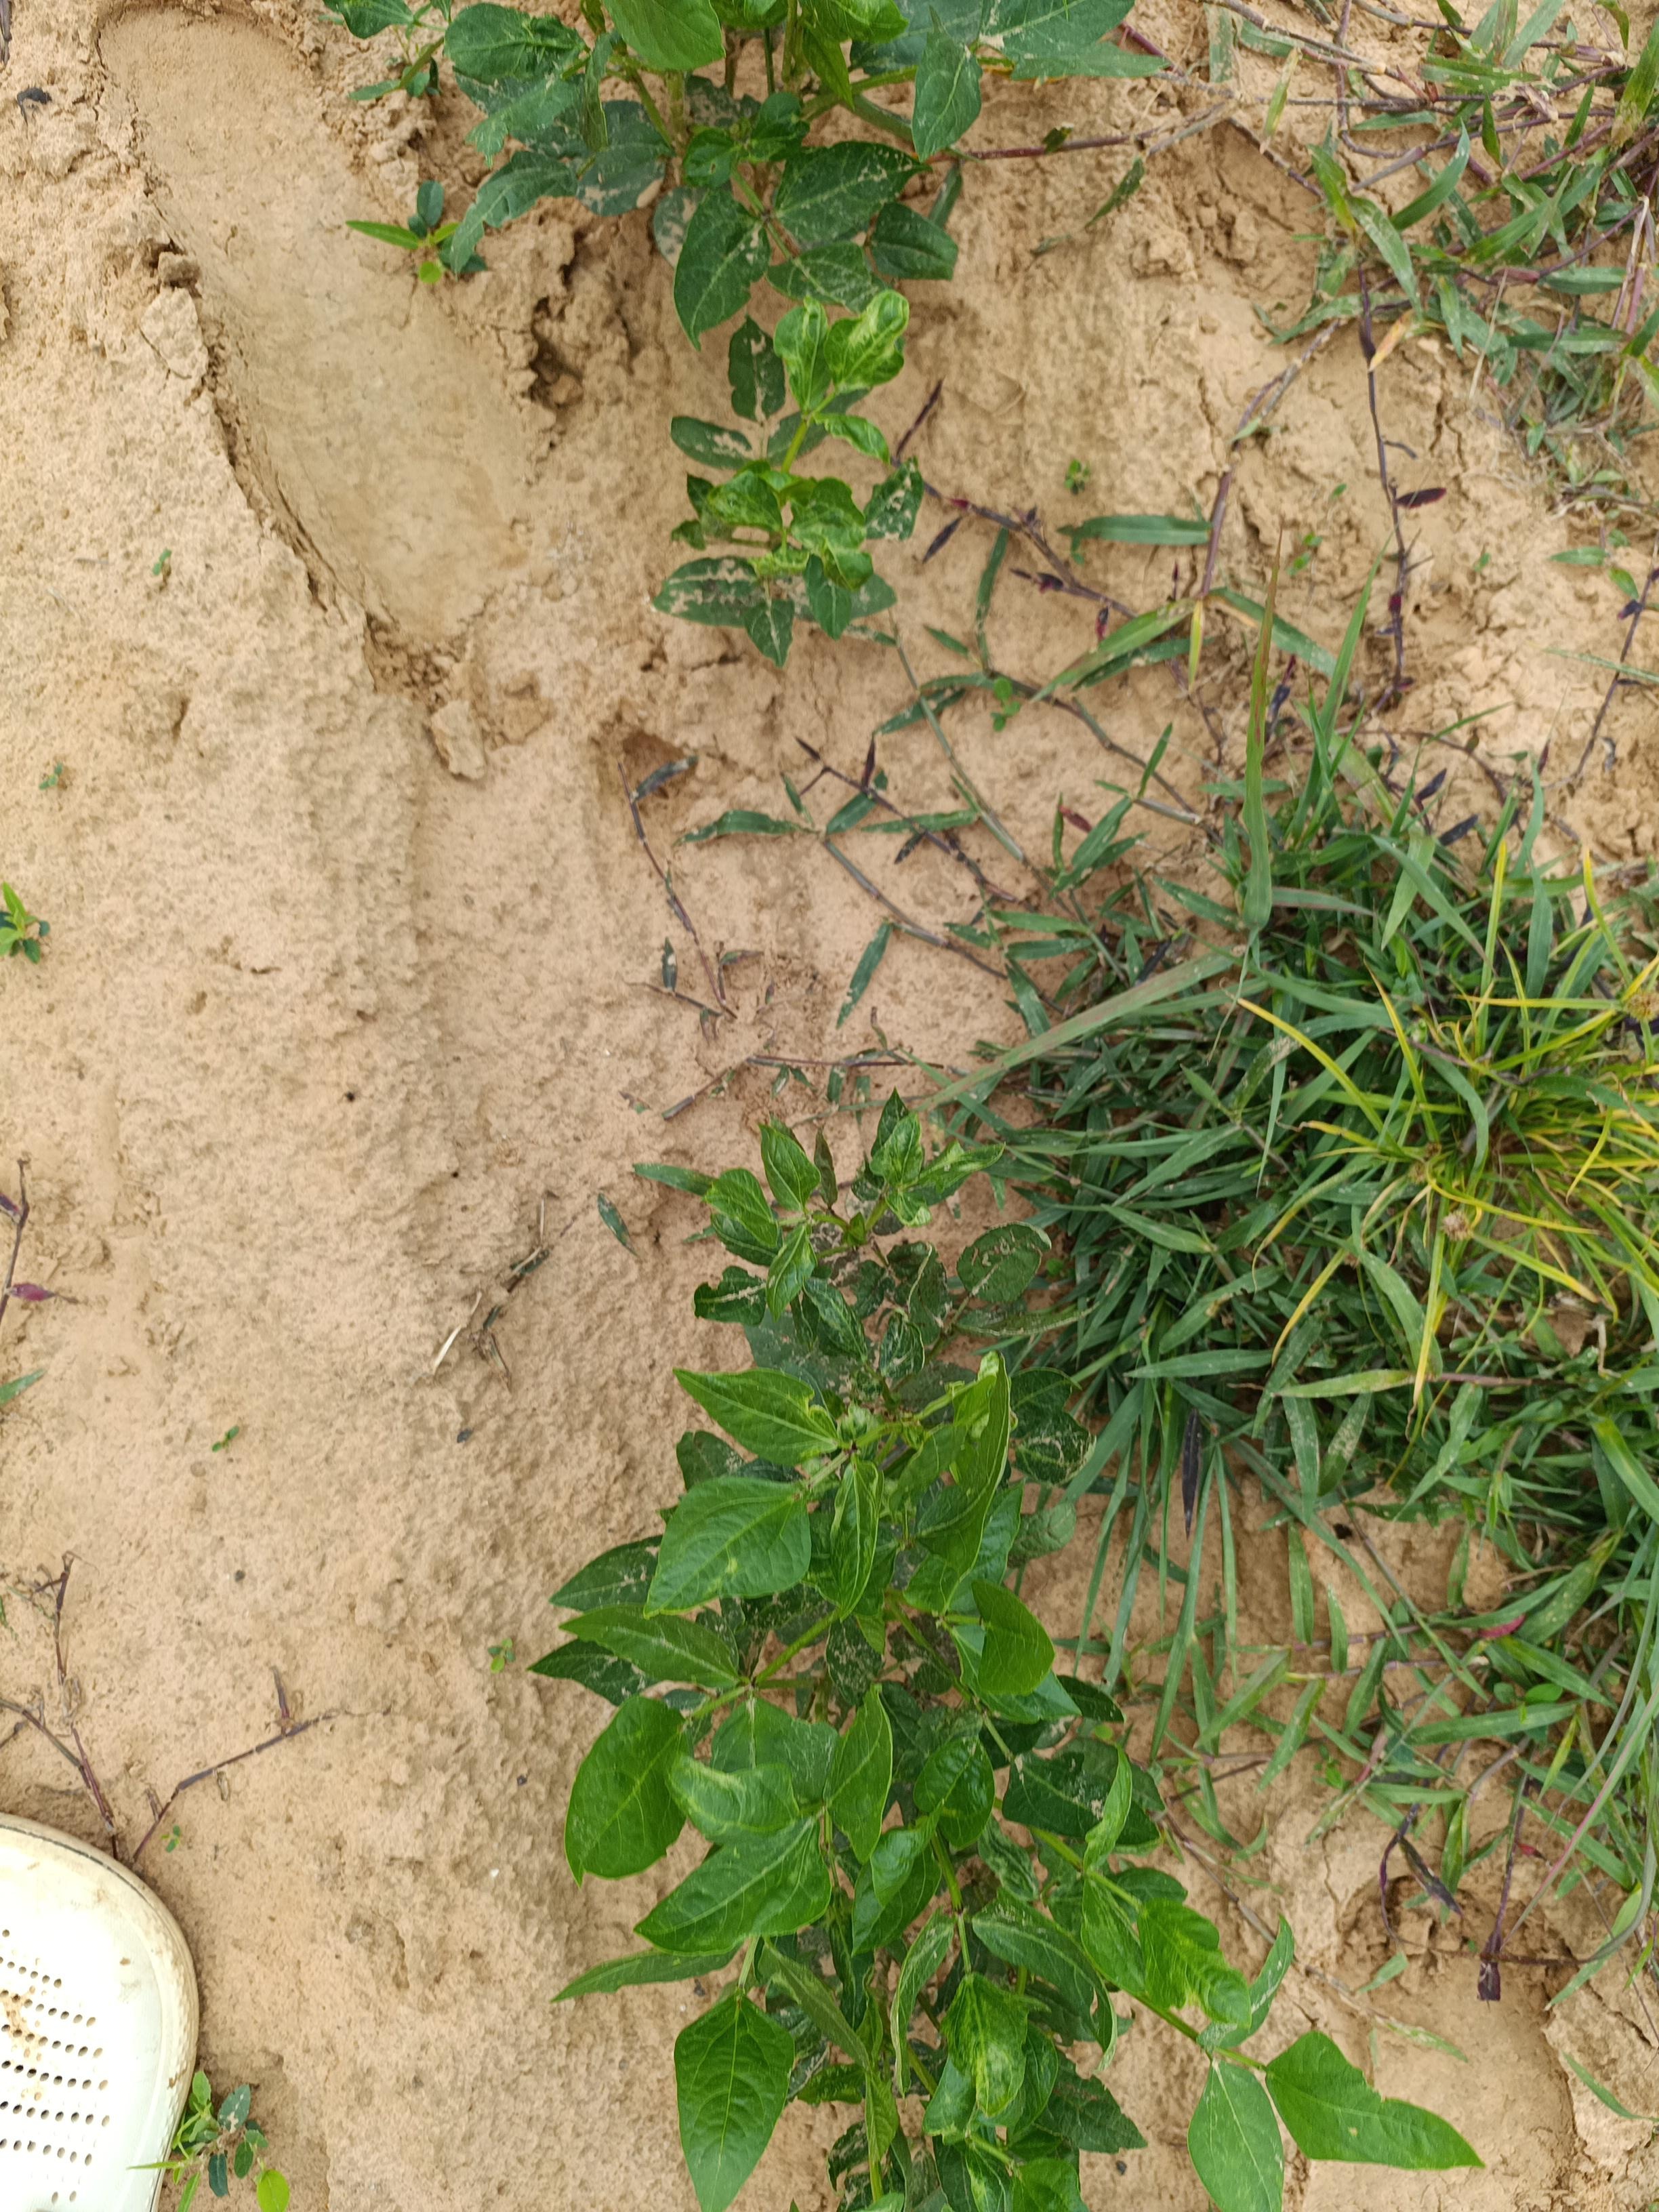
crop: cowpea
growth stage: emergence
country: Nigeria
